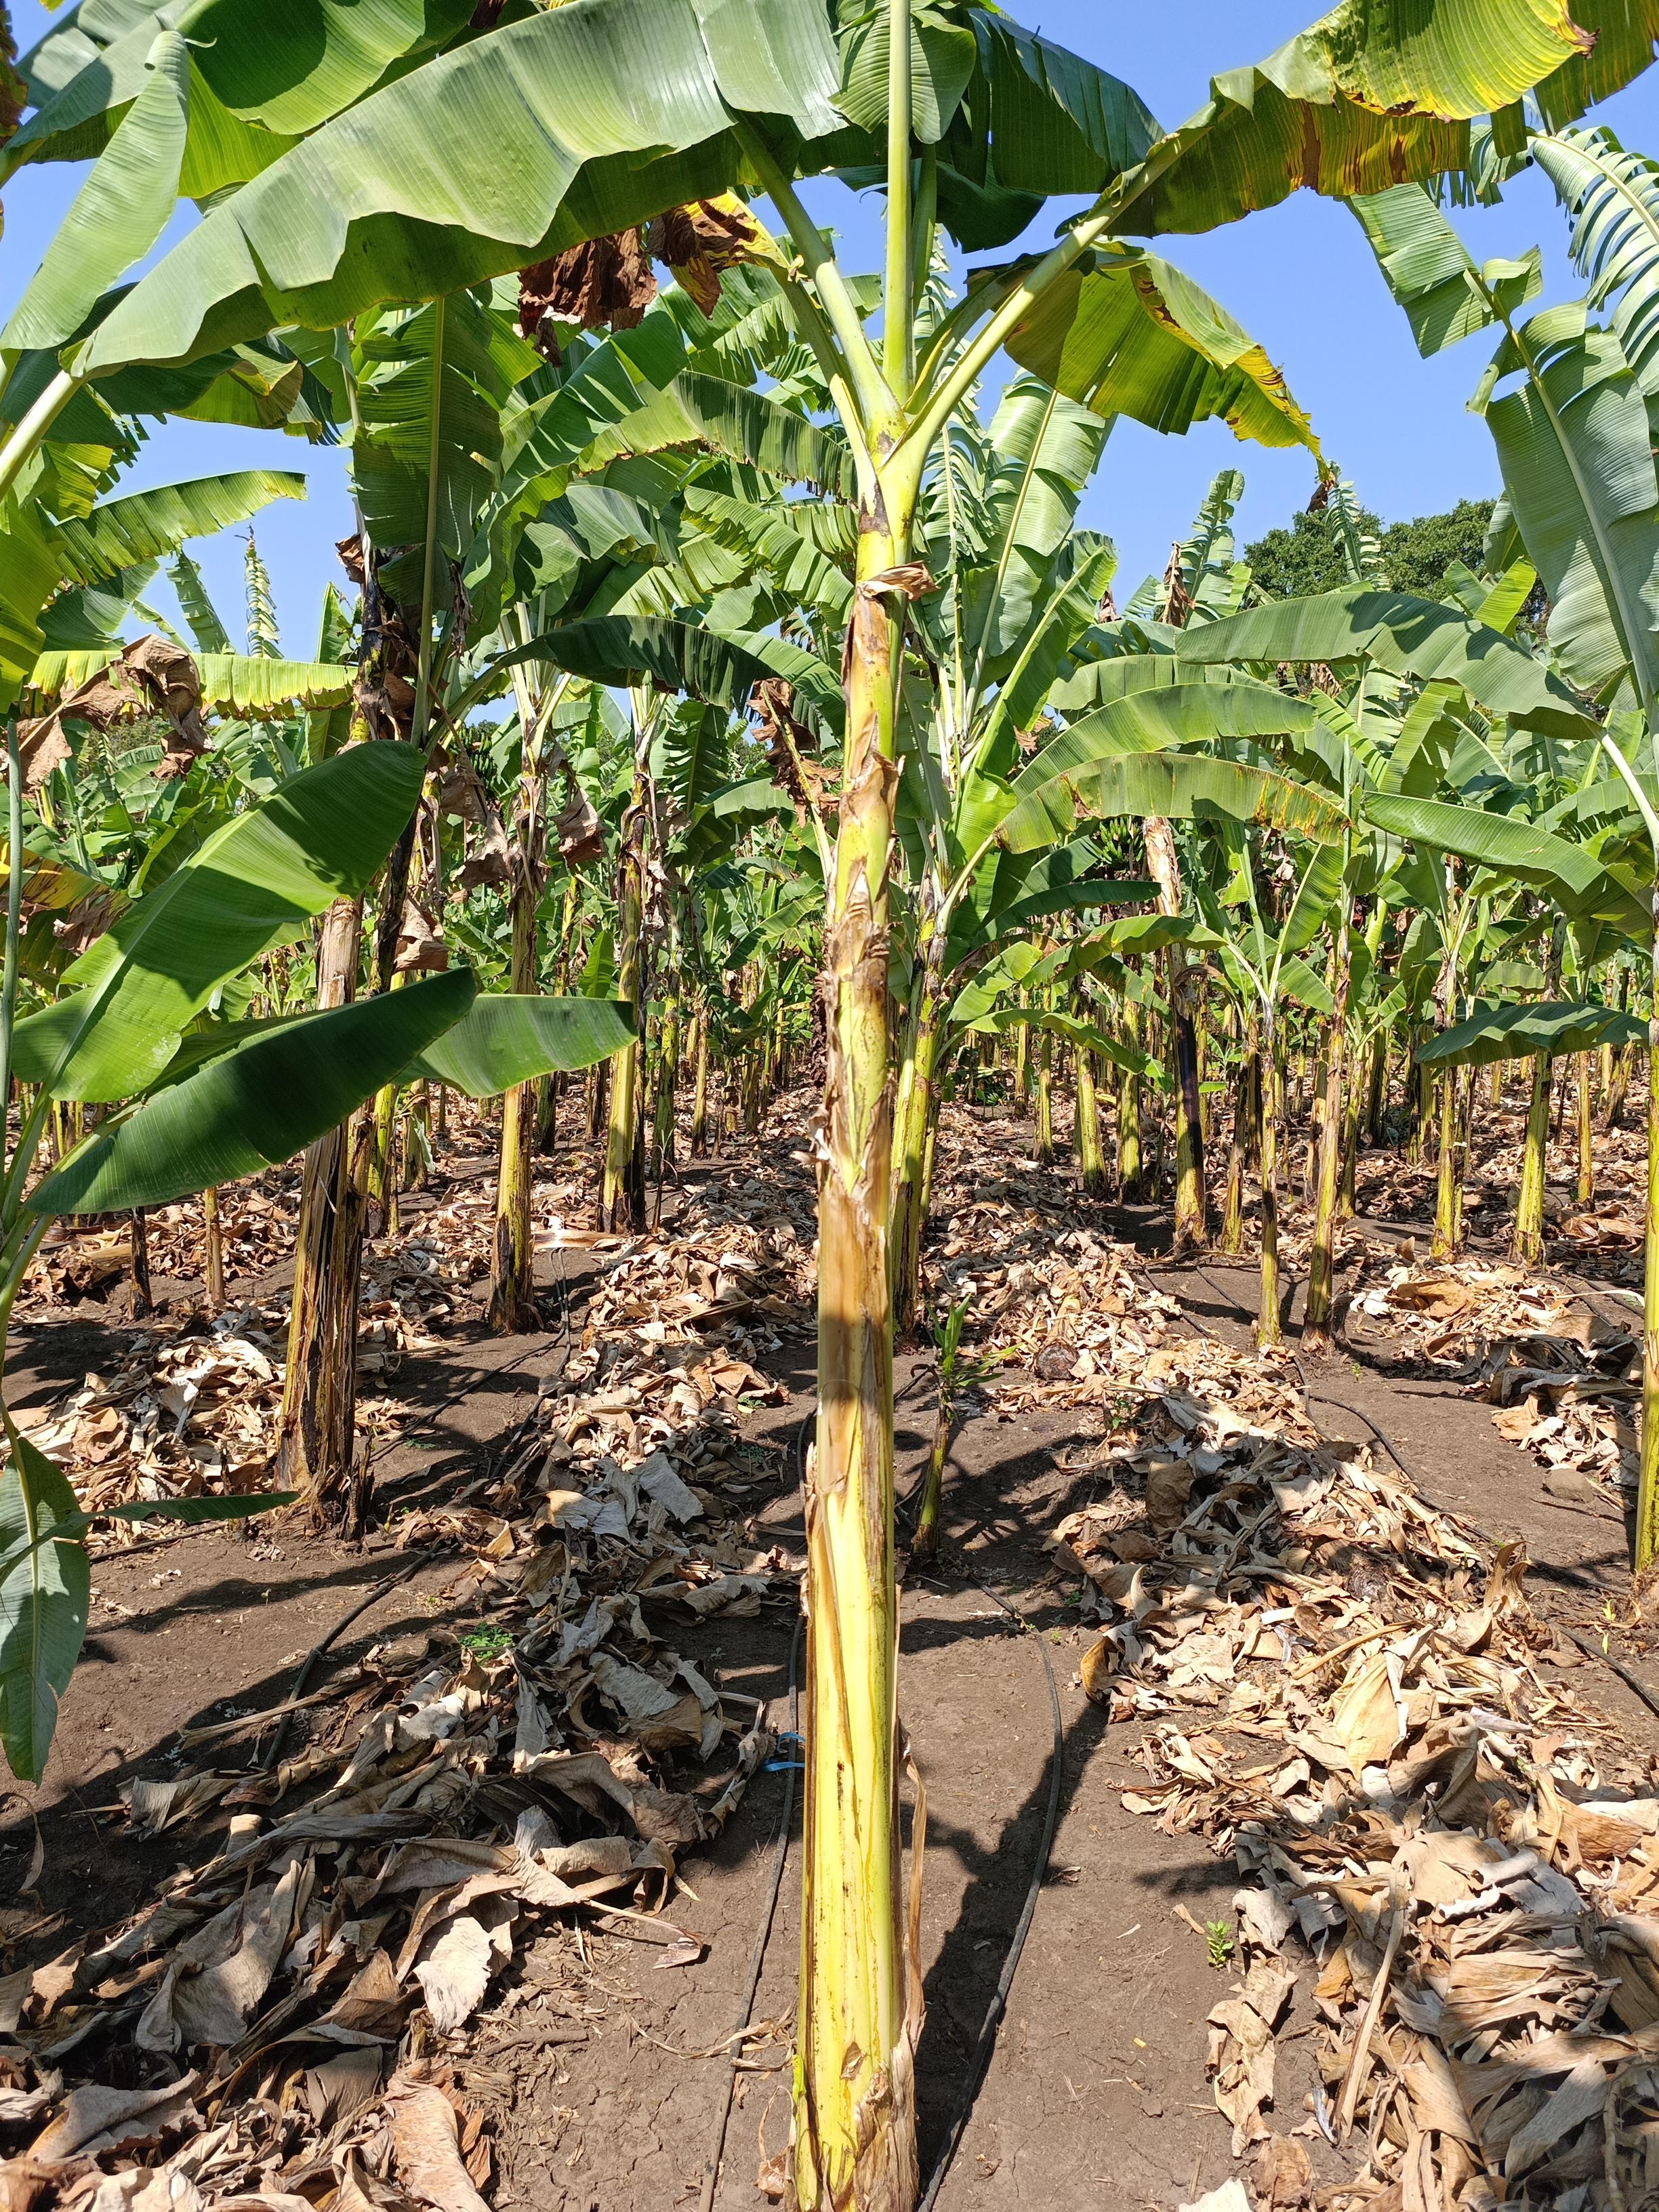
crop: banana
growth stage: vegetative
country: Tanzania
